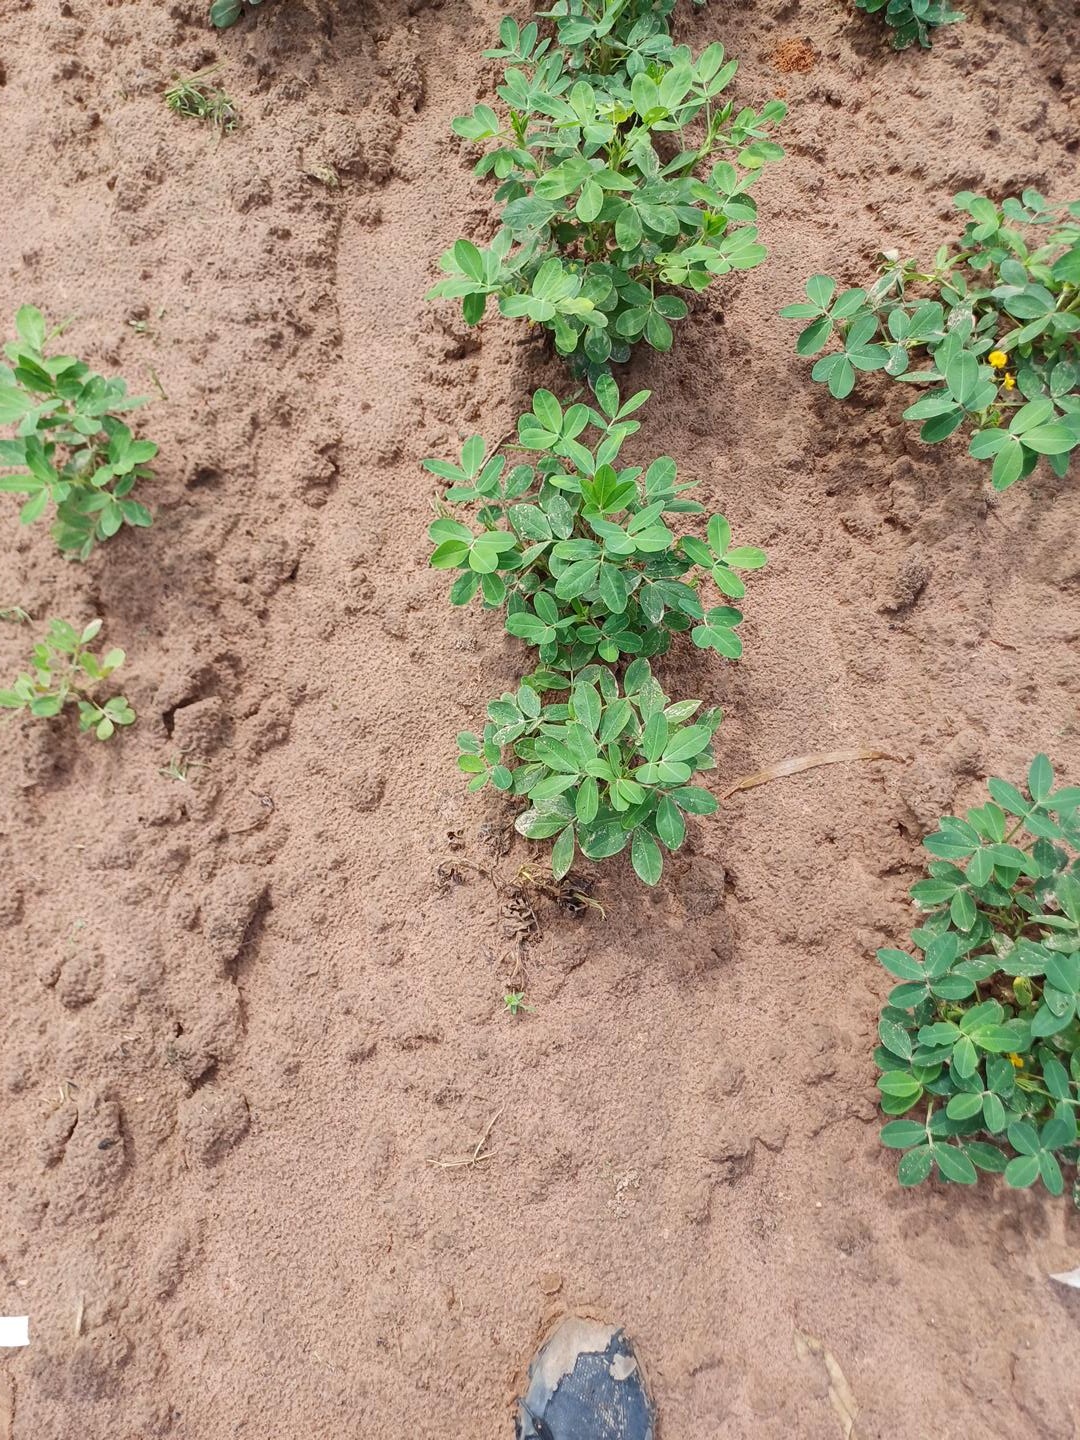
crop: groundnut
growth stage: flowering
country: Senegal
